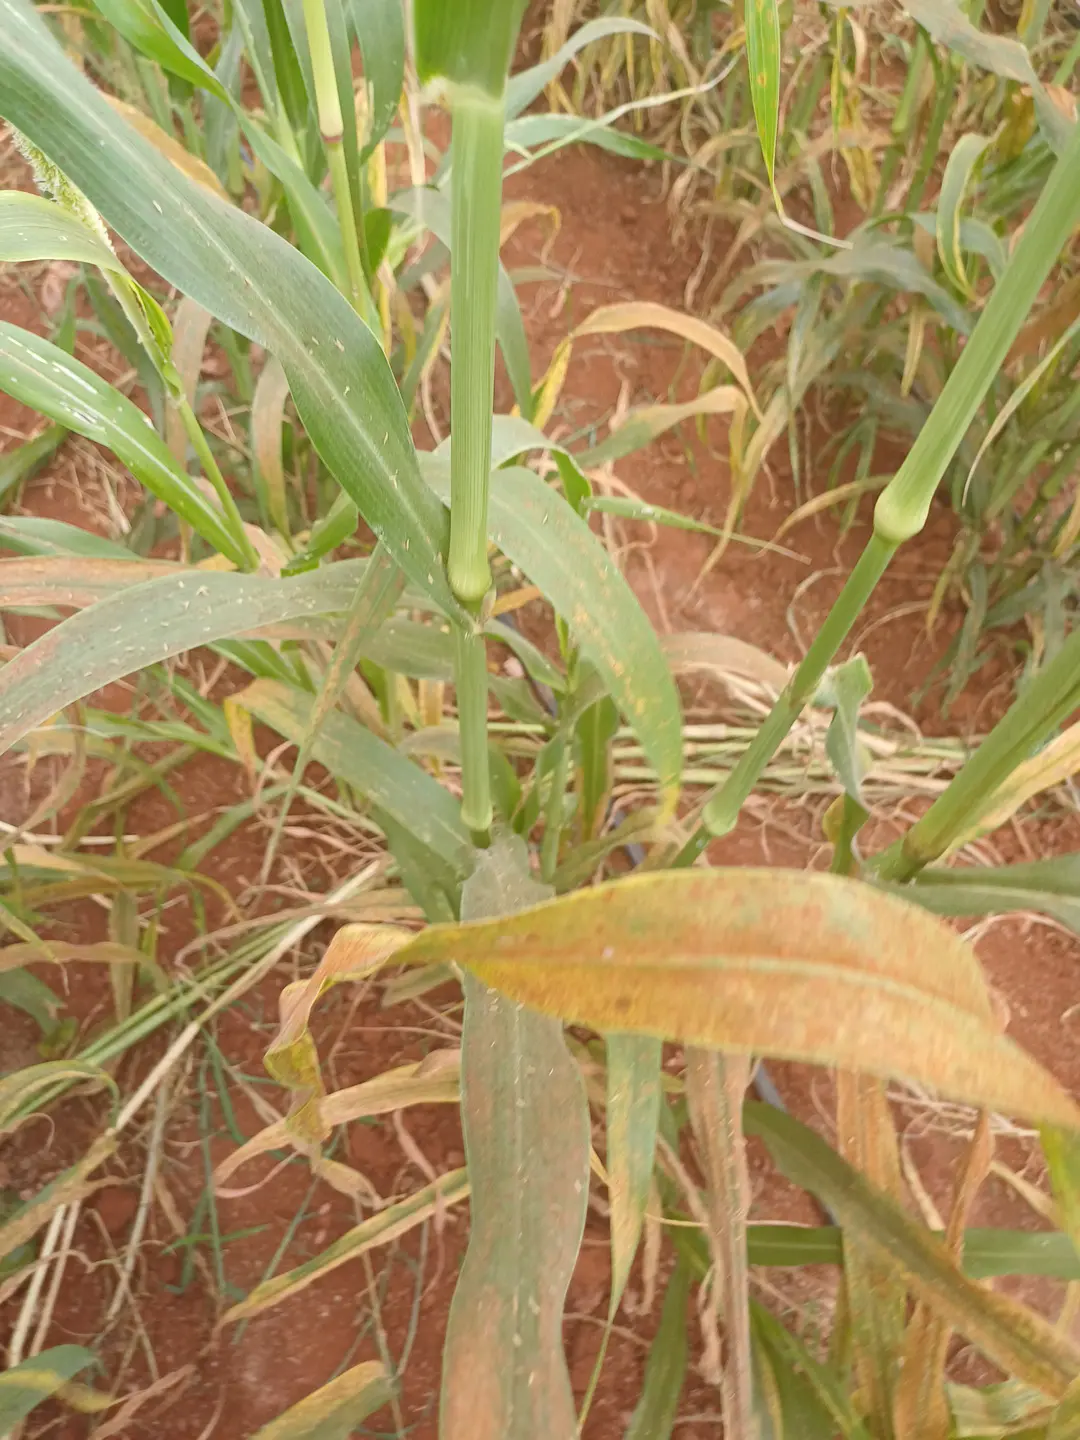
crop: pearl millet
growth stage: filling grain
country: Kenya
